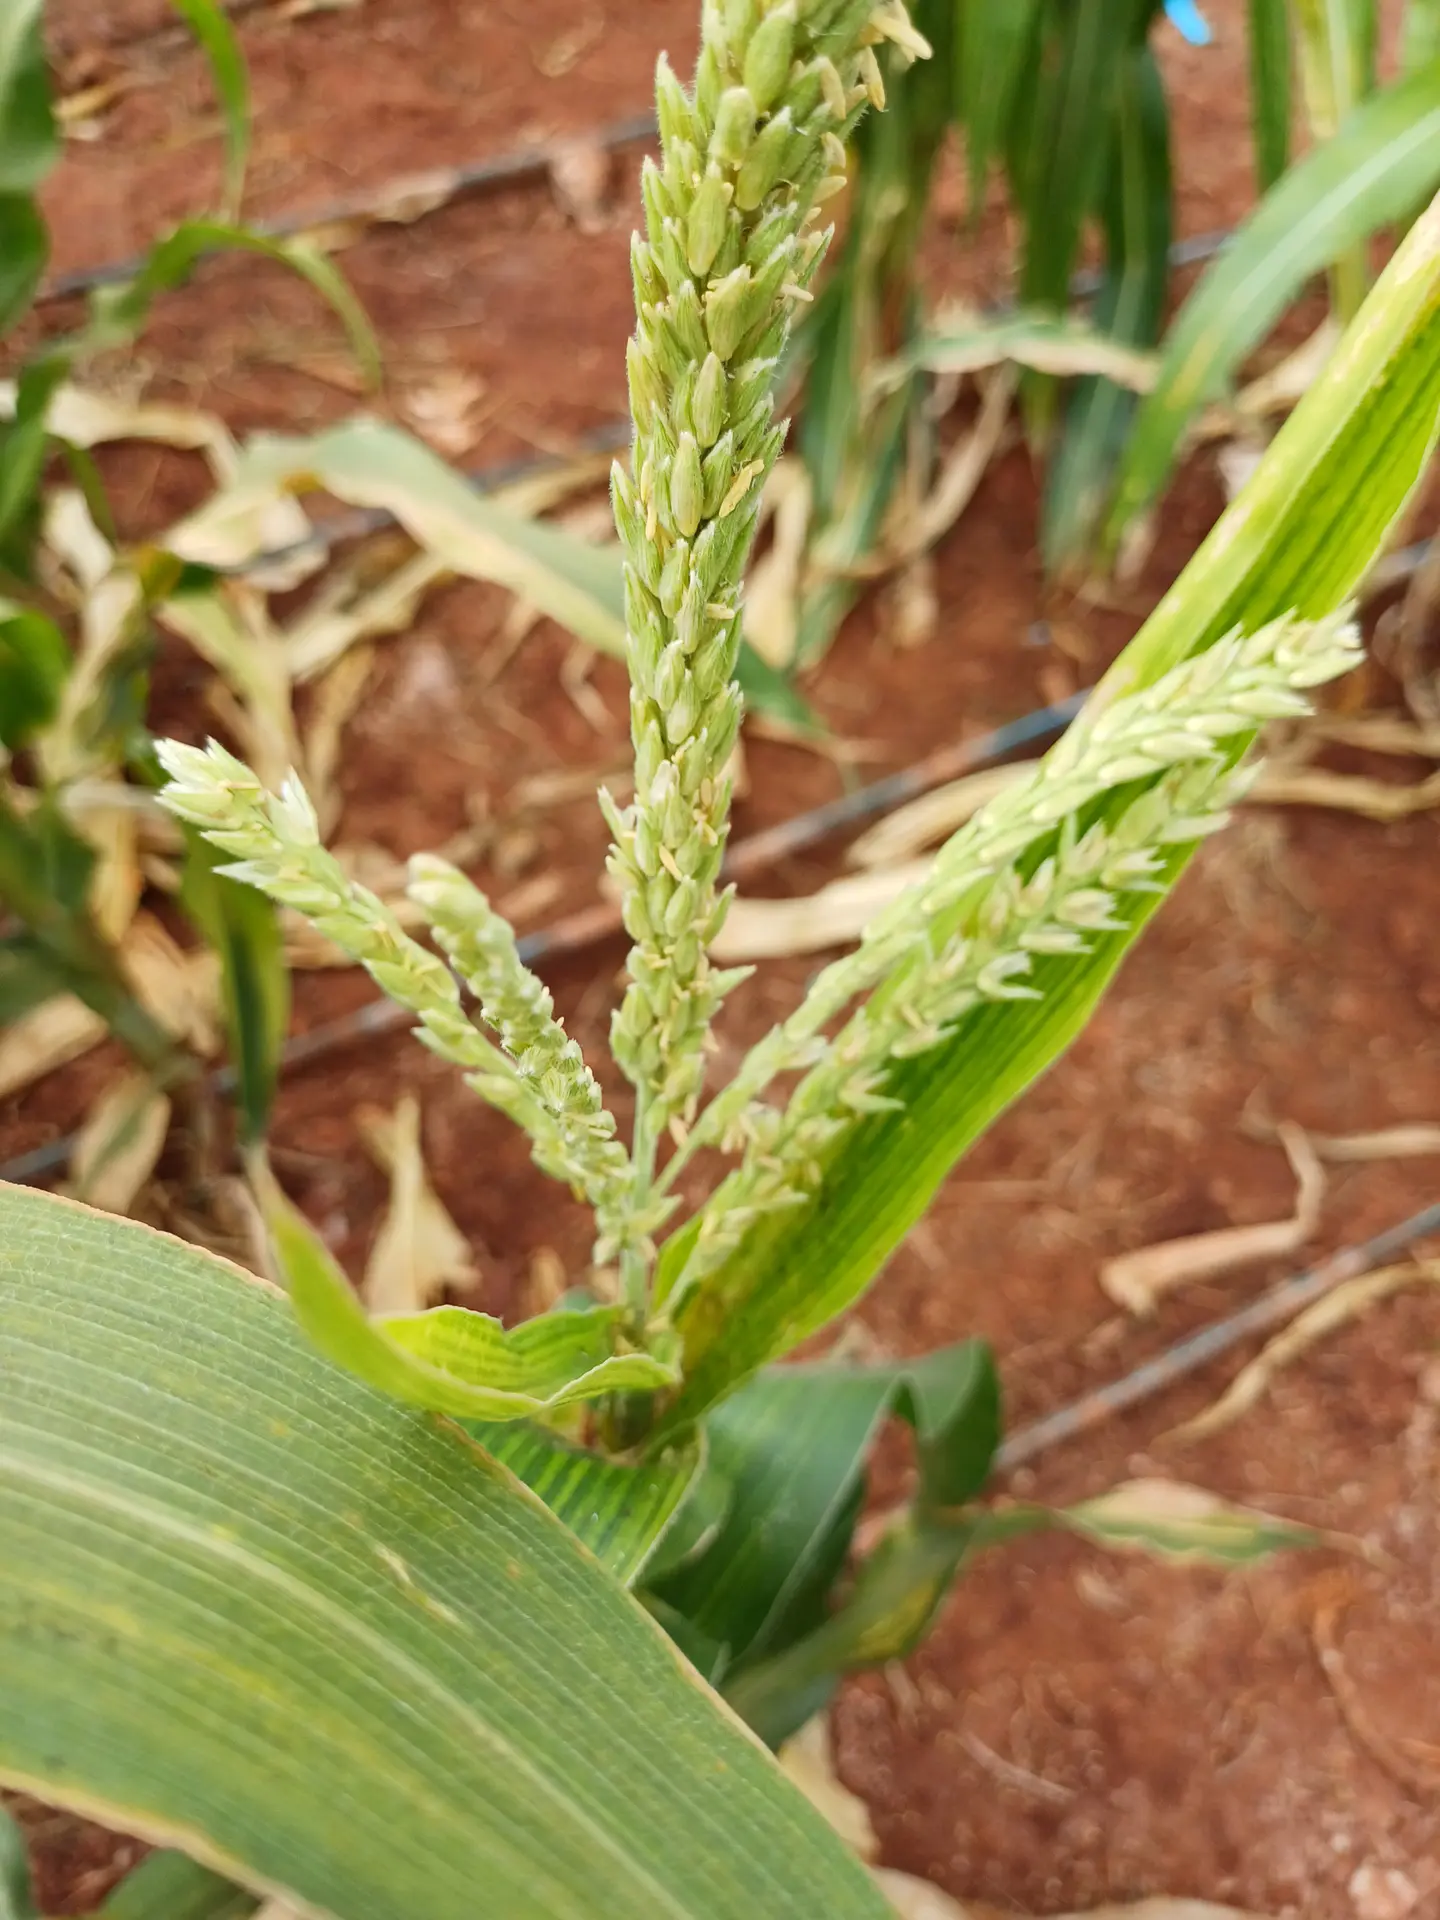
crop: maize
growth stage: flowering
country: Kenya
